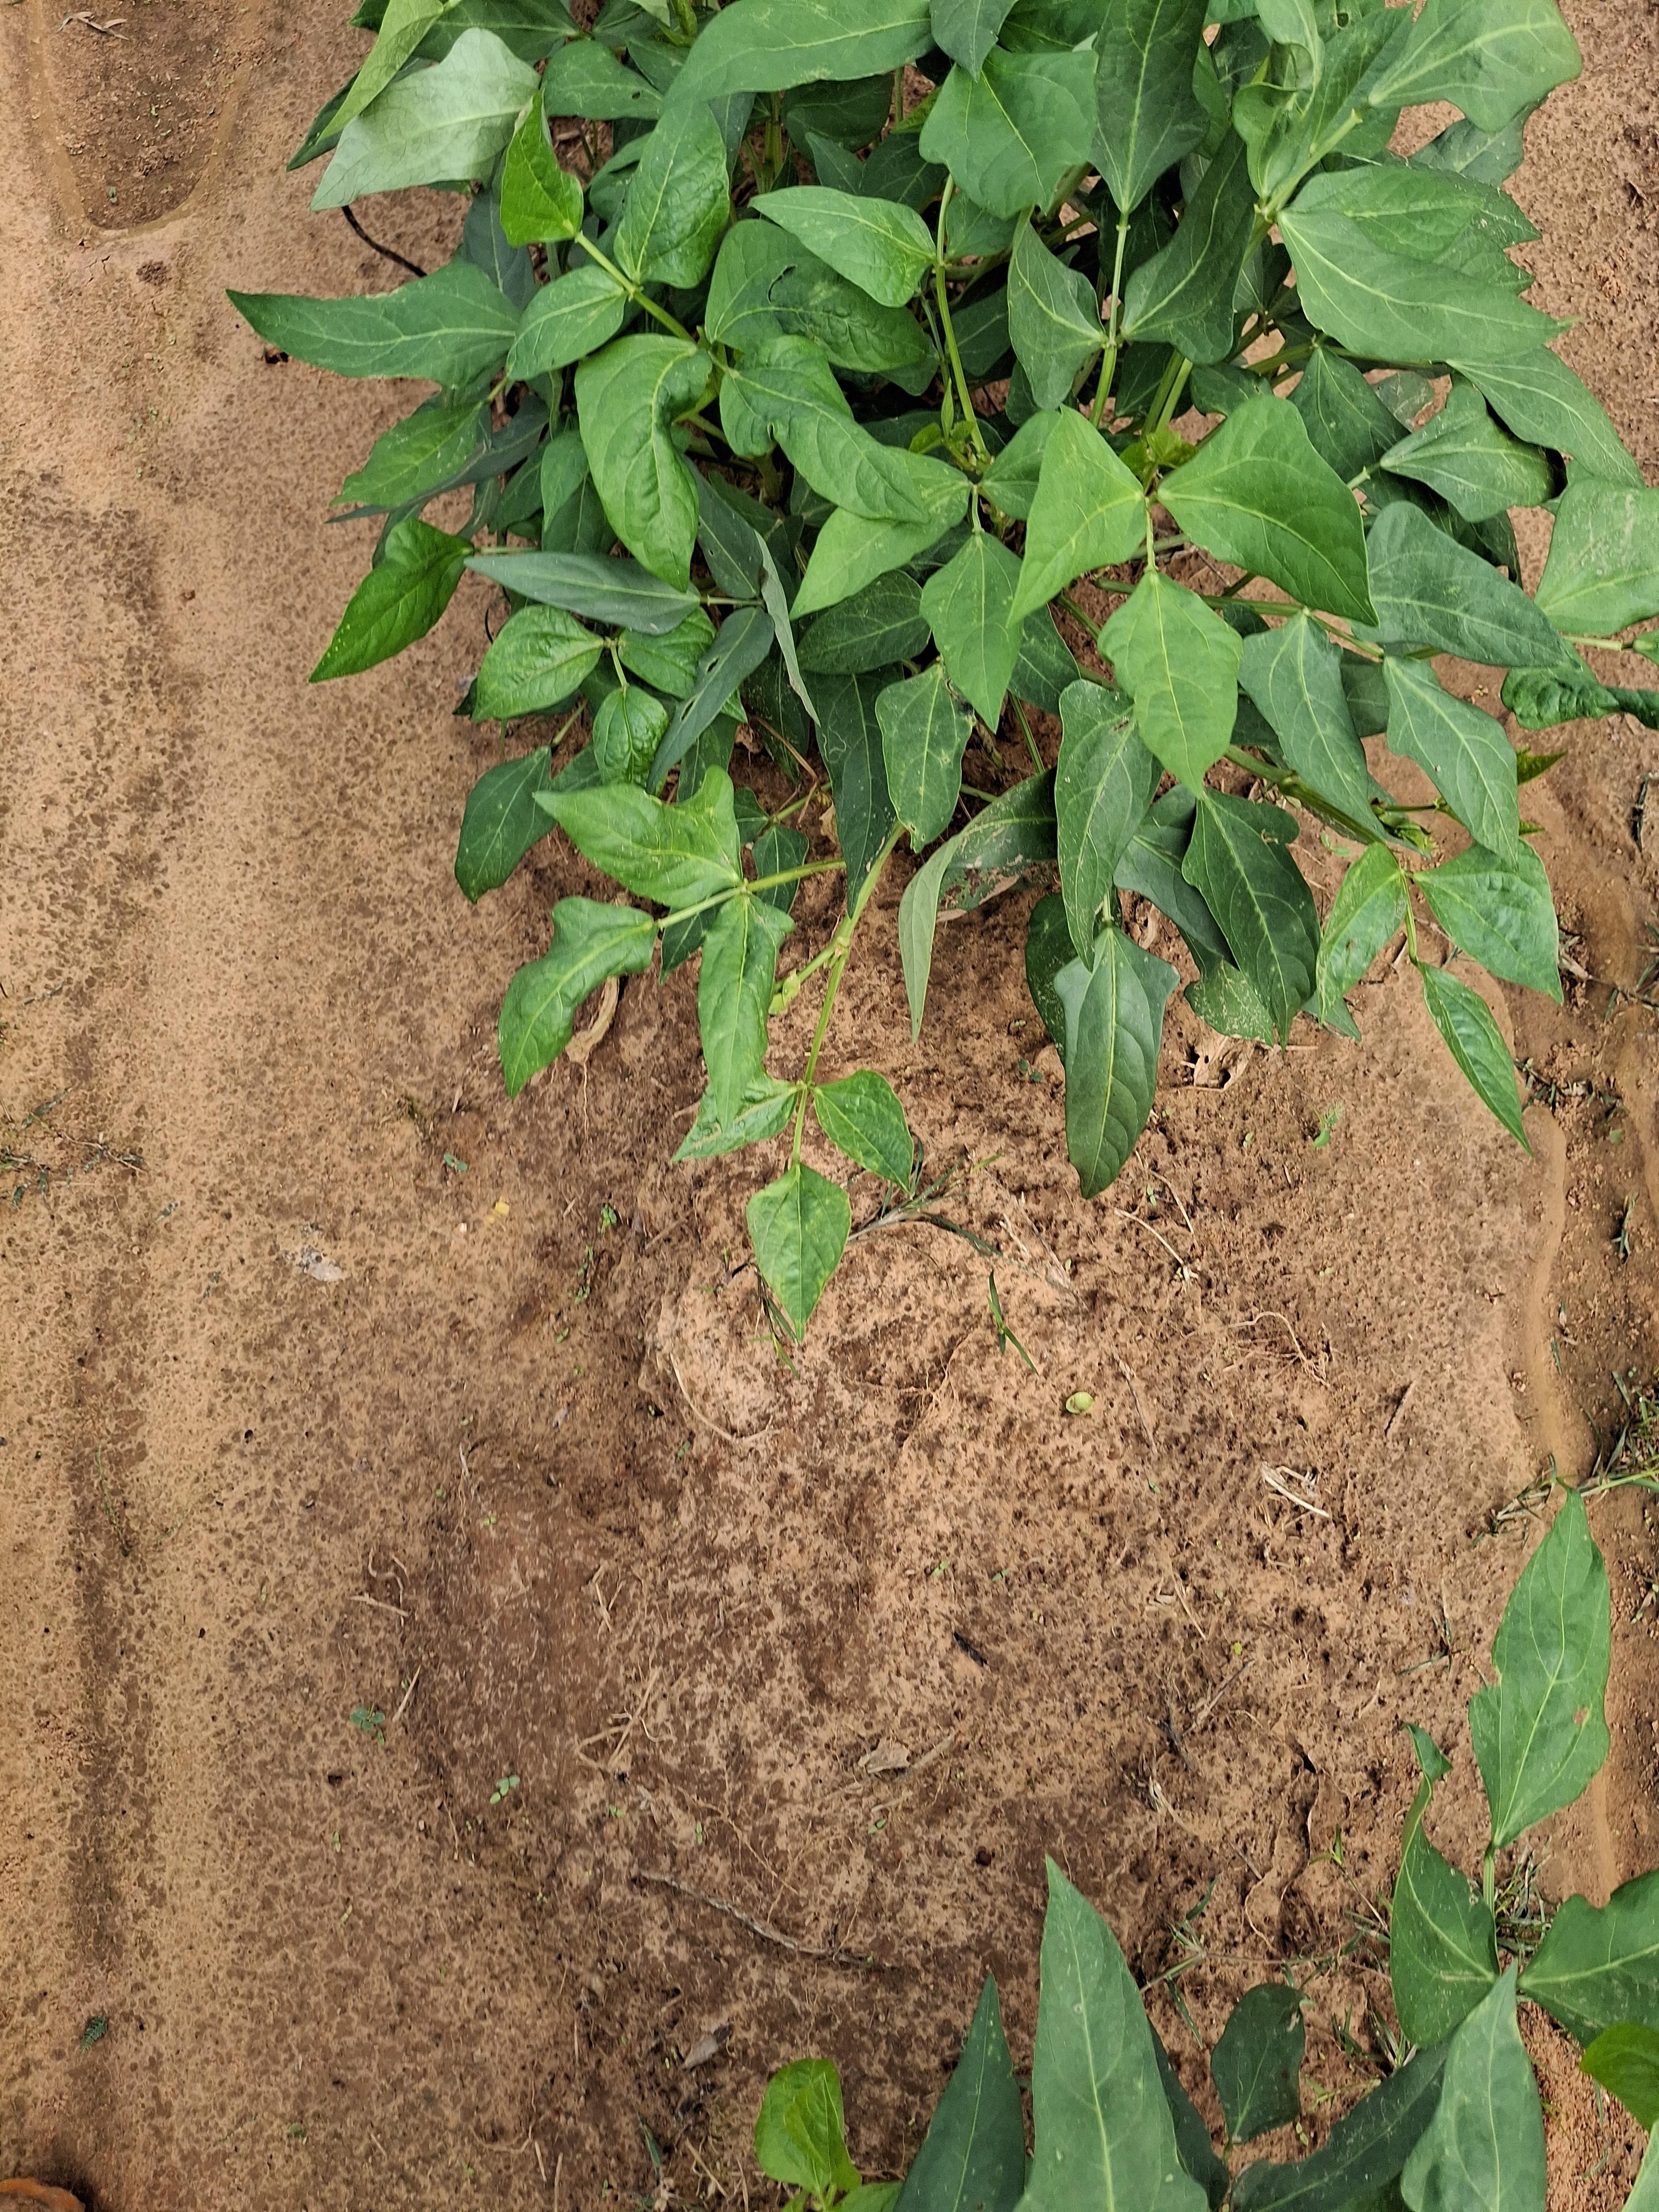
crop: cowpea
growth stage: vegetative
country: Nigeria
